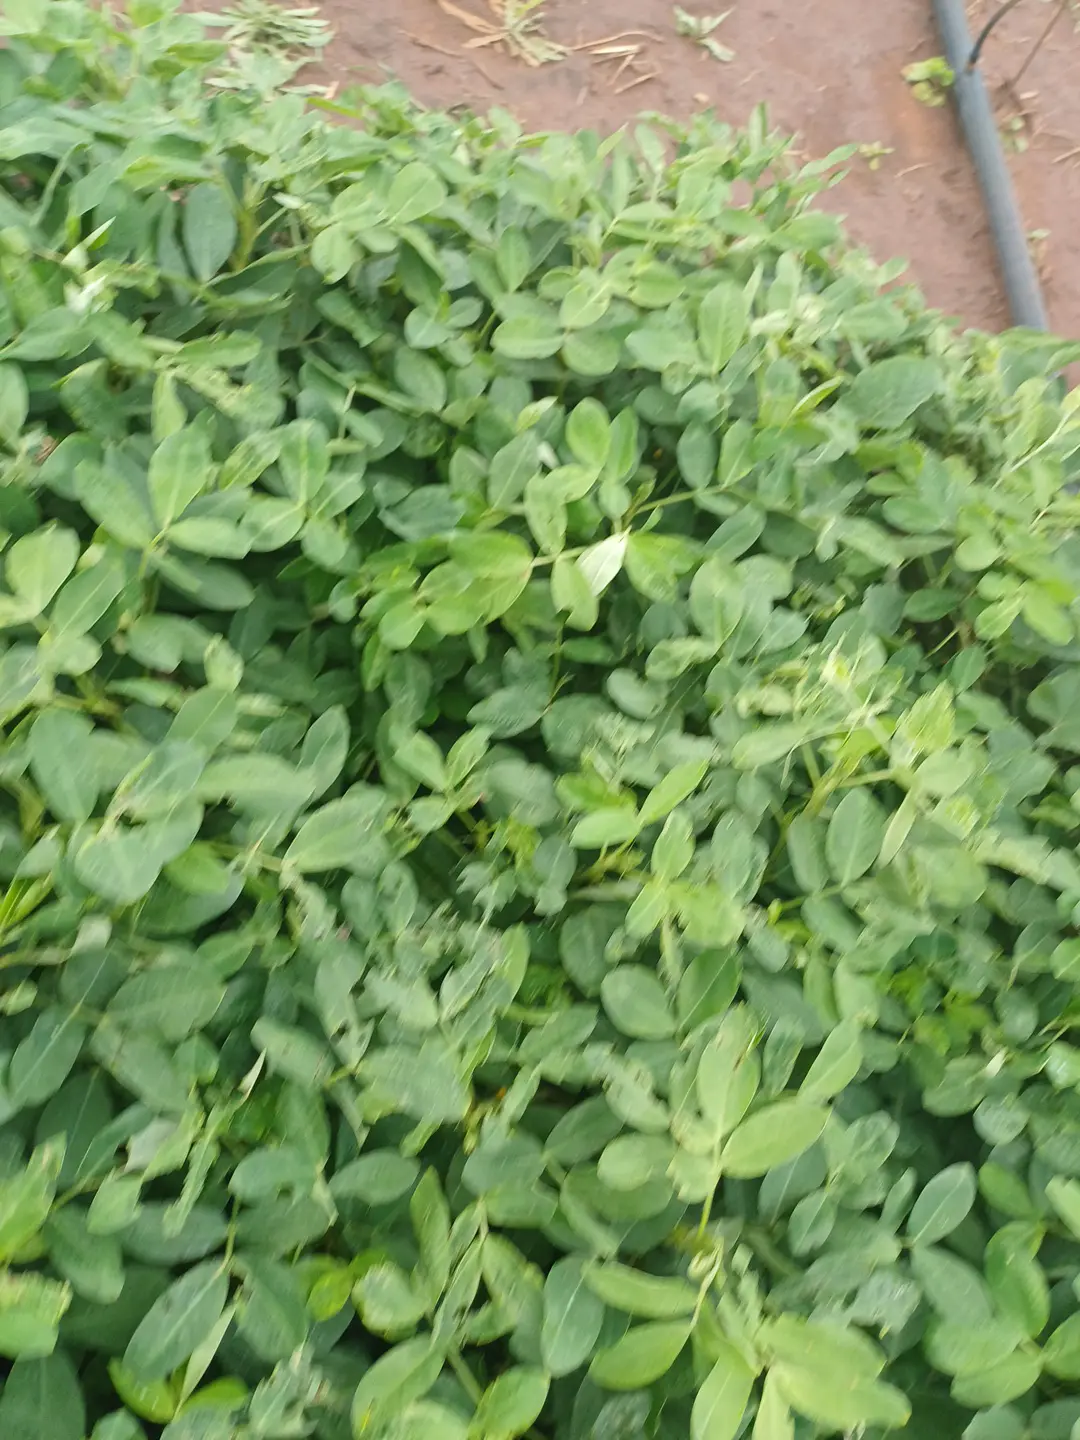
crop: groundnut
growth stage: pegging
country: Kenya
